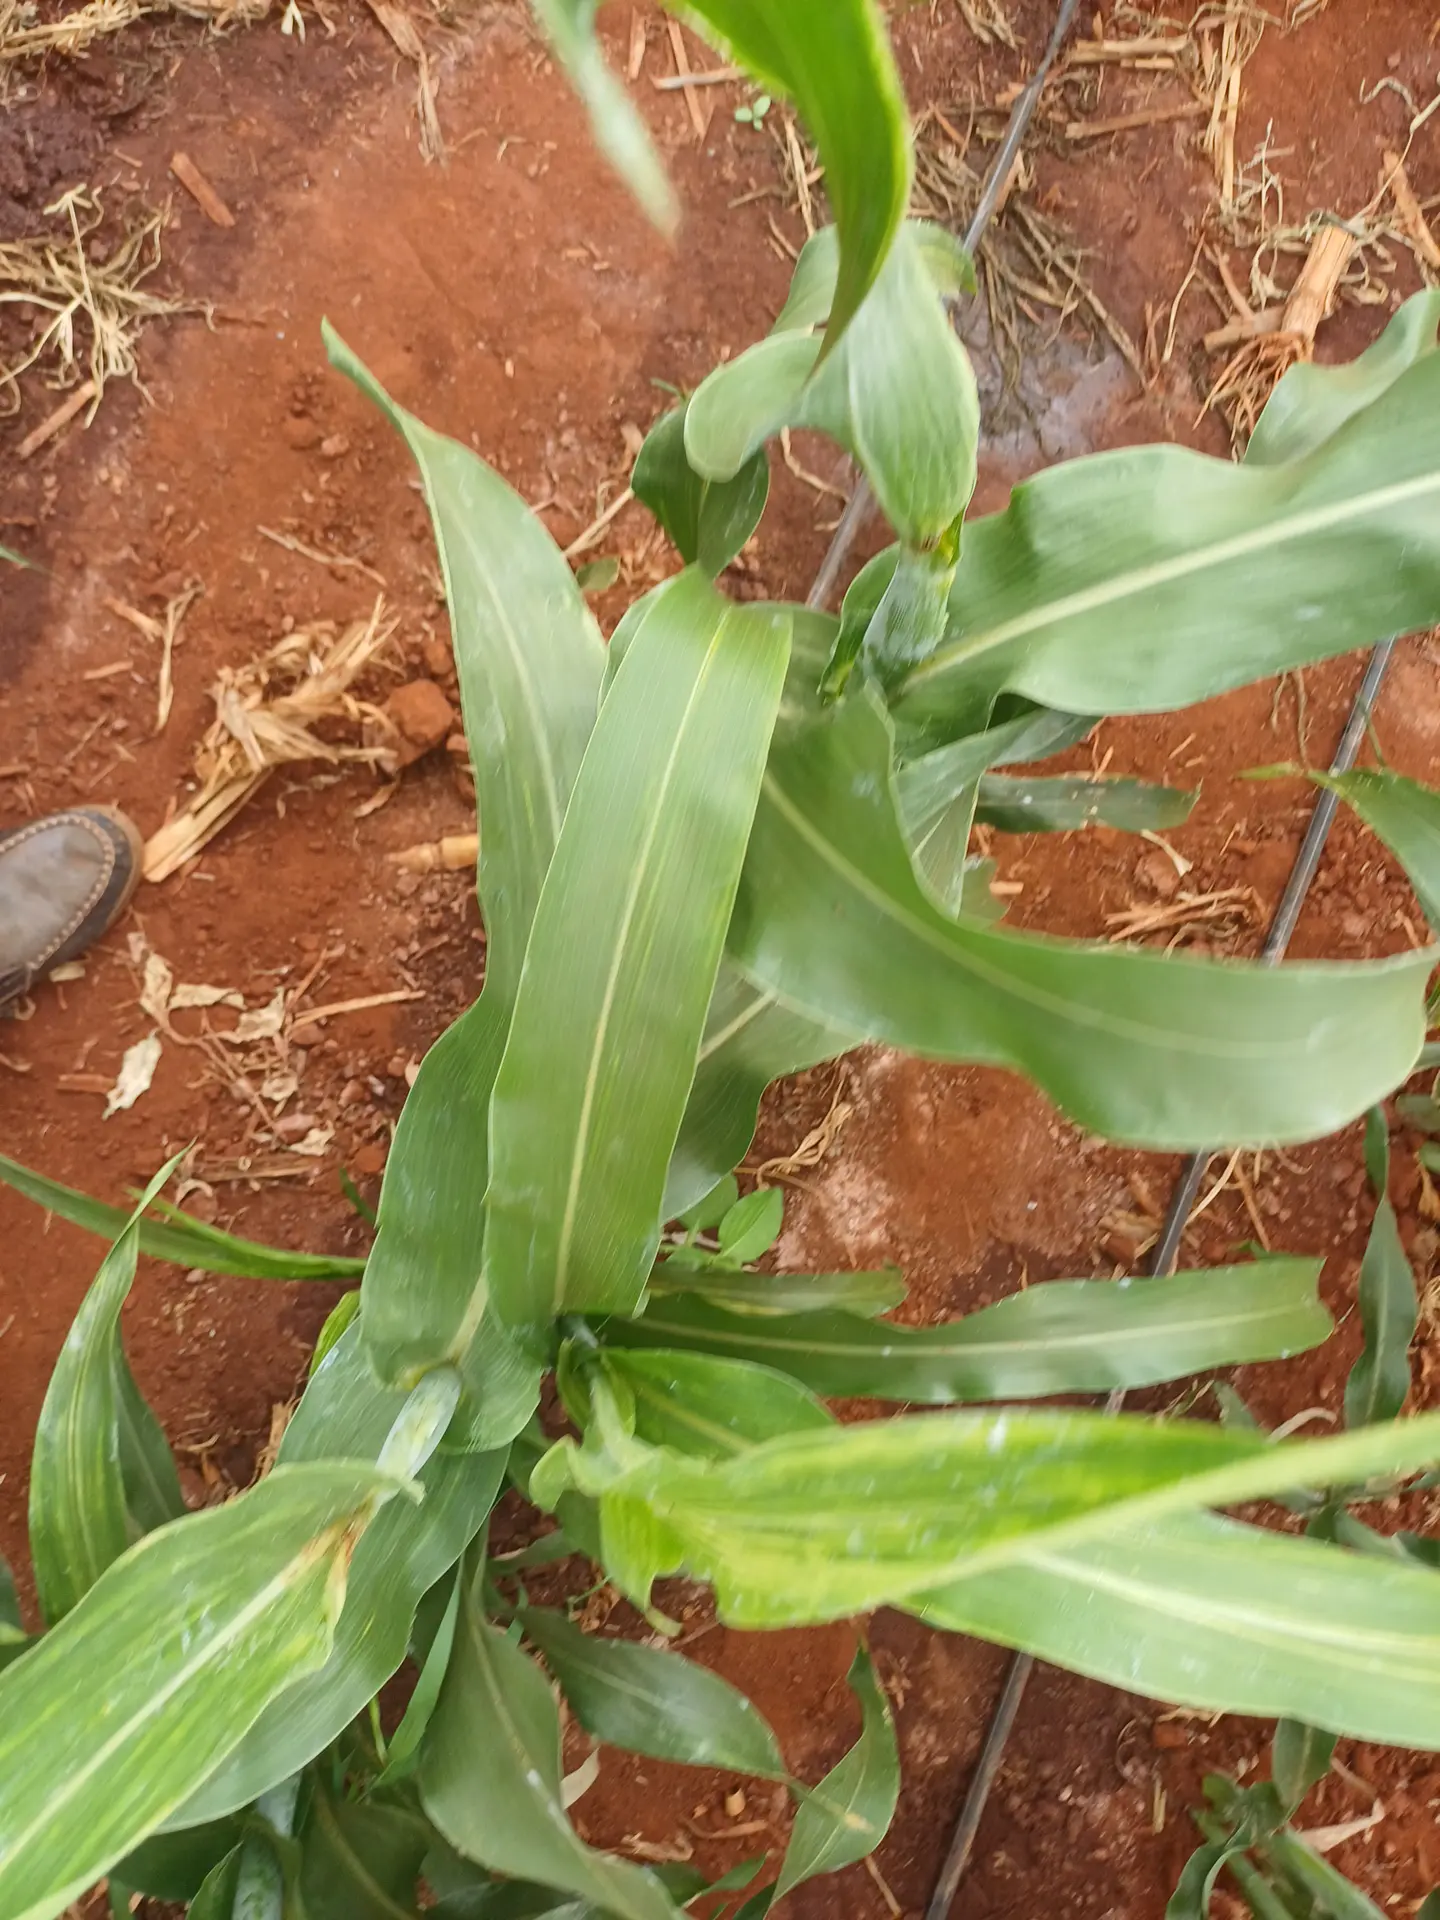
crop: sorghum
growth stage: vegetative
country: Kenya
